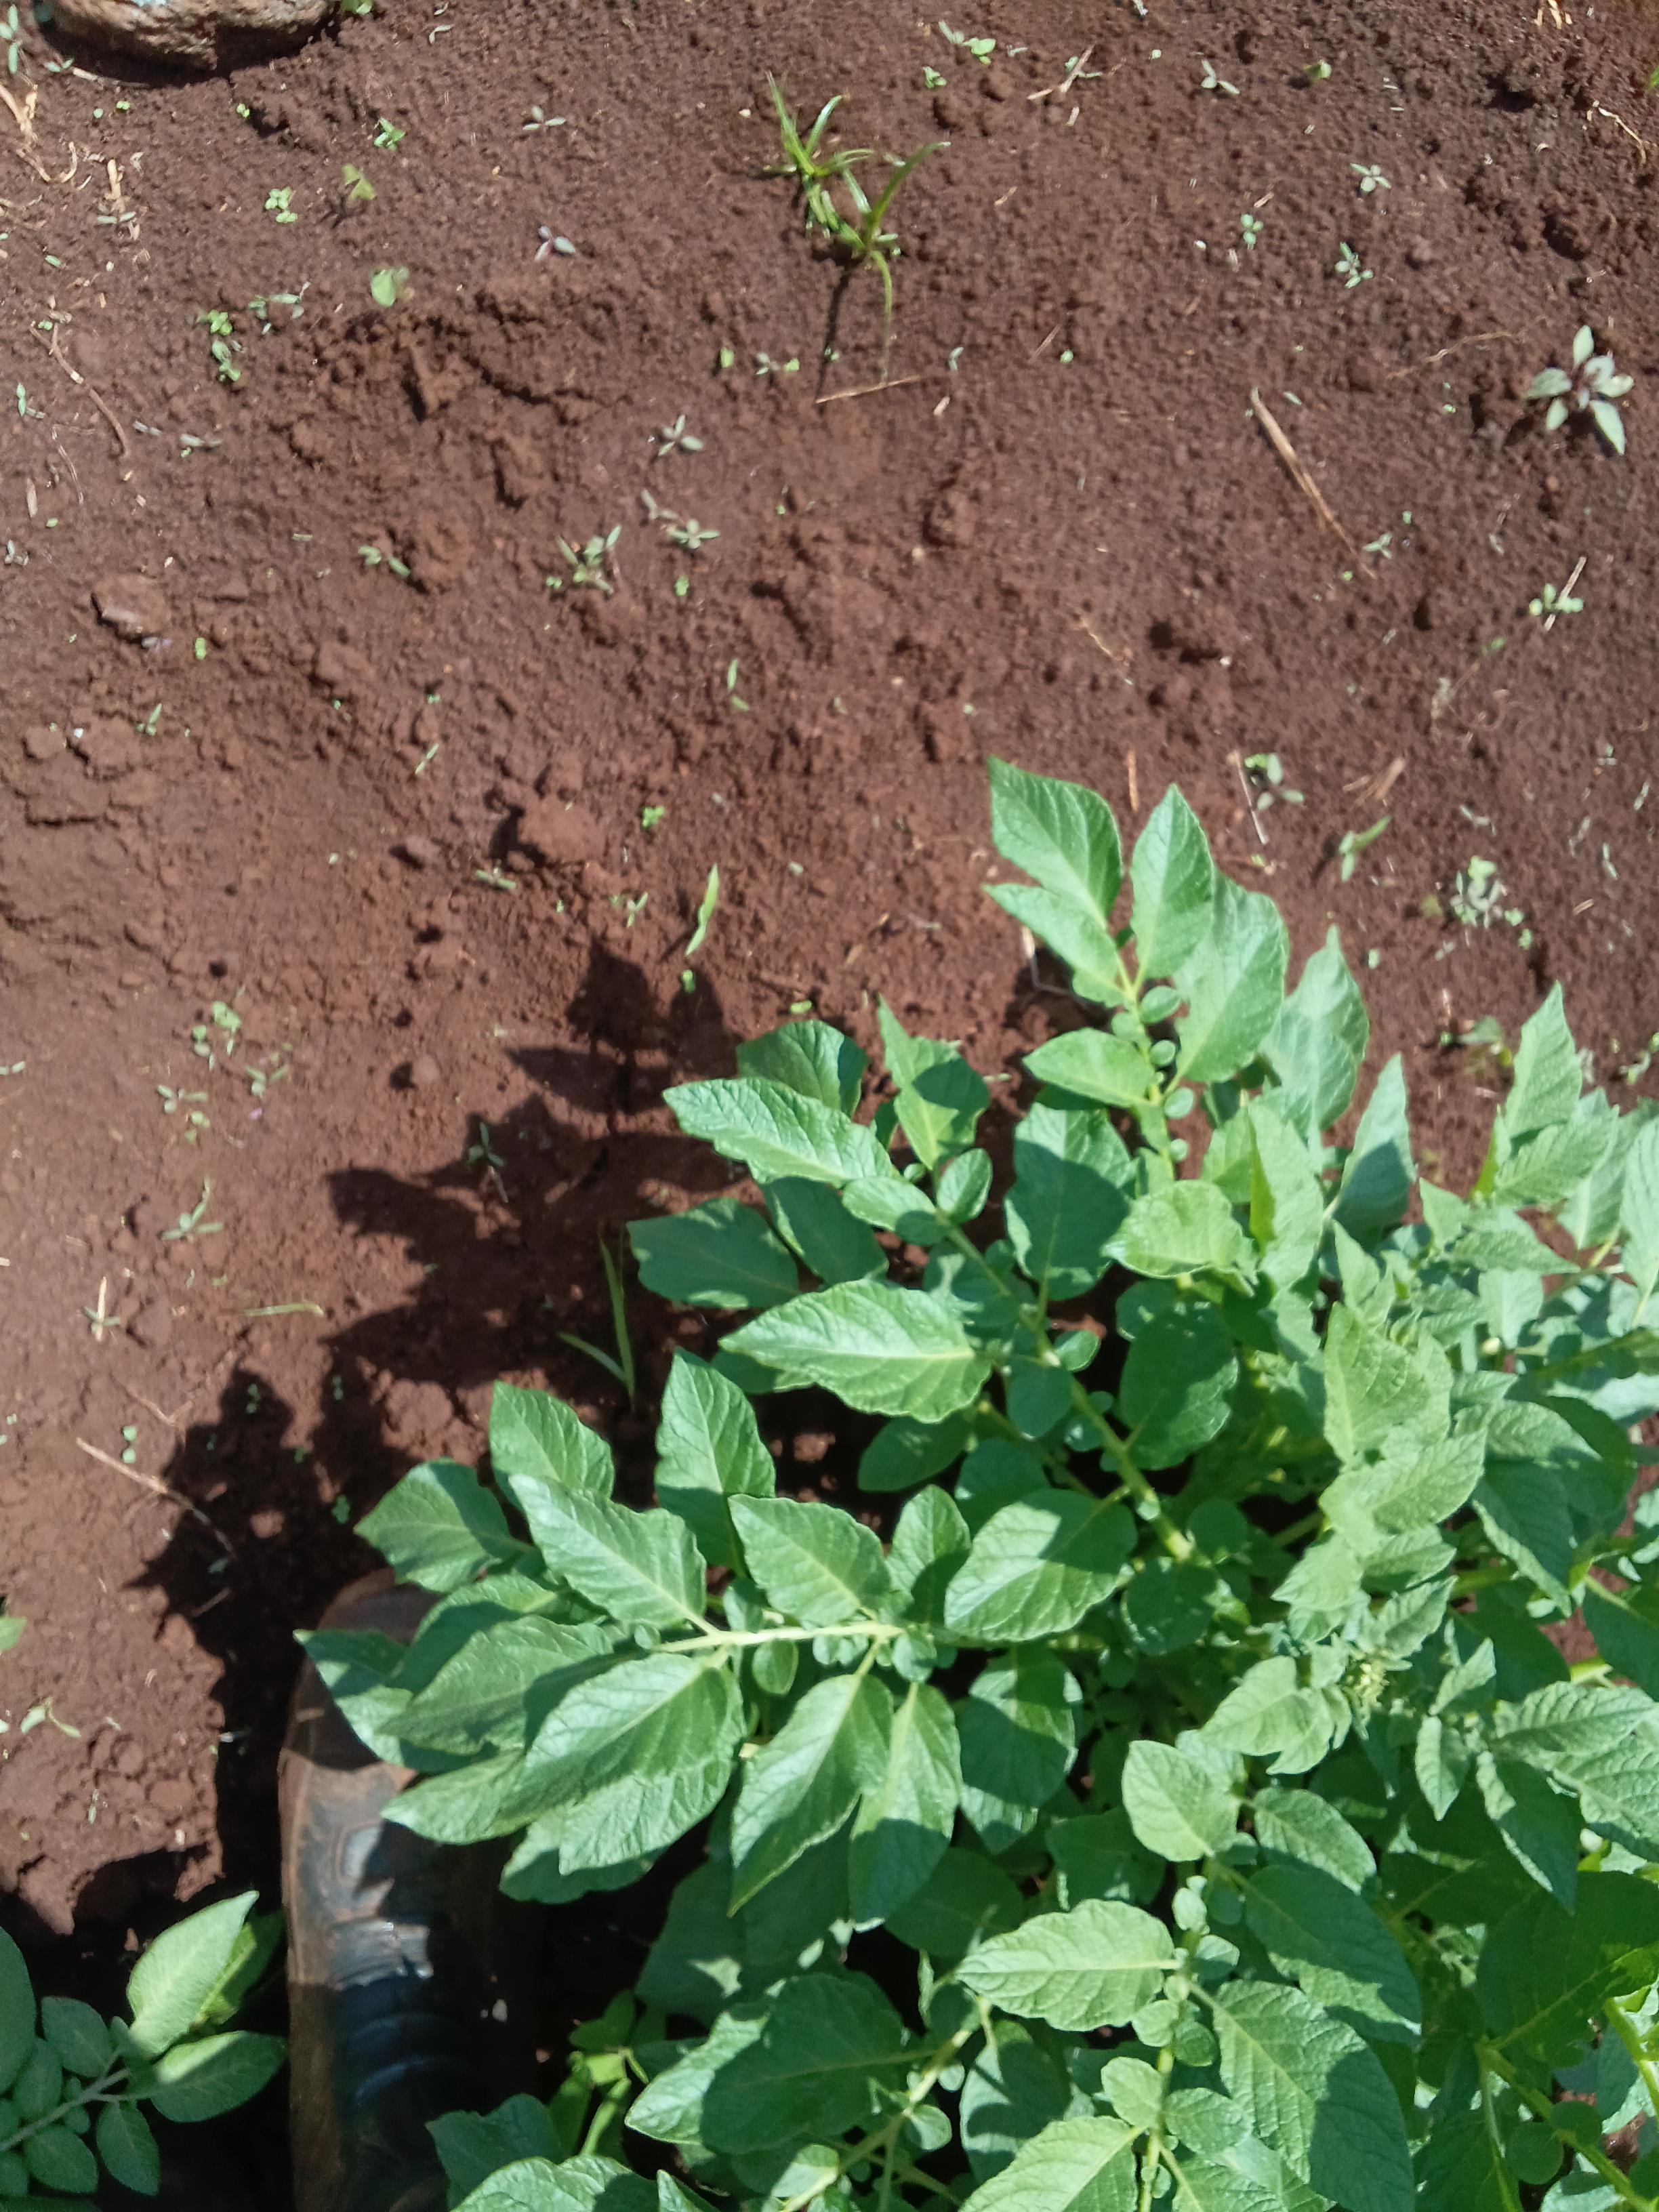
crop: potato
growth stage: vegetative
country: Kenya
